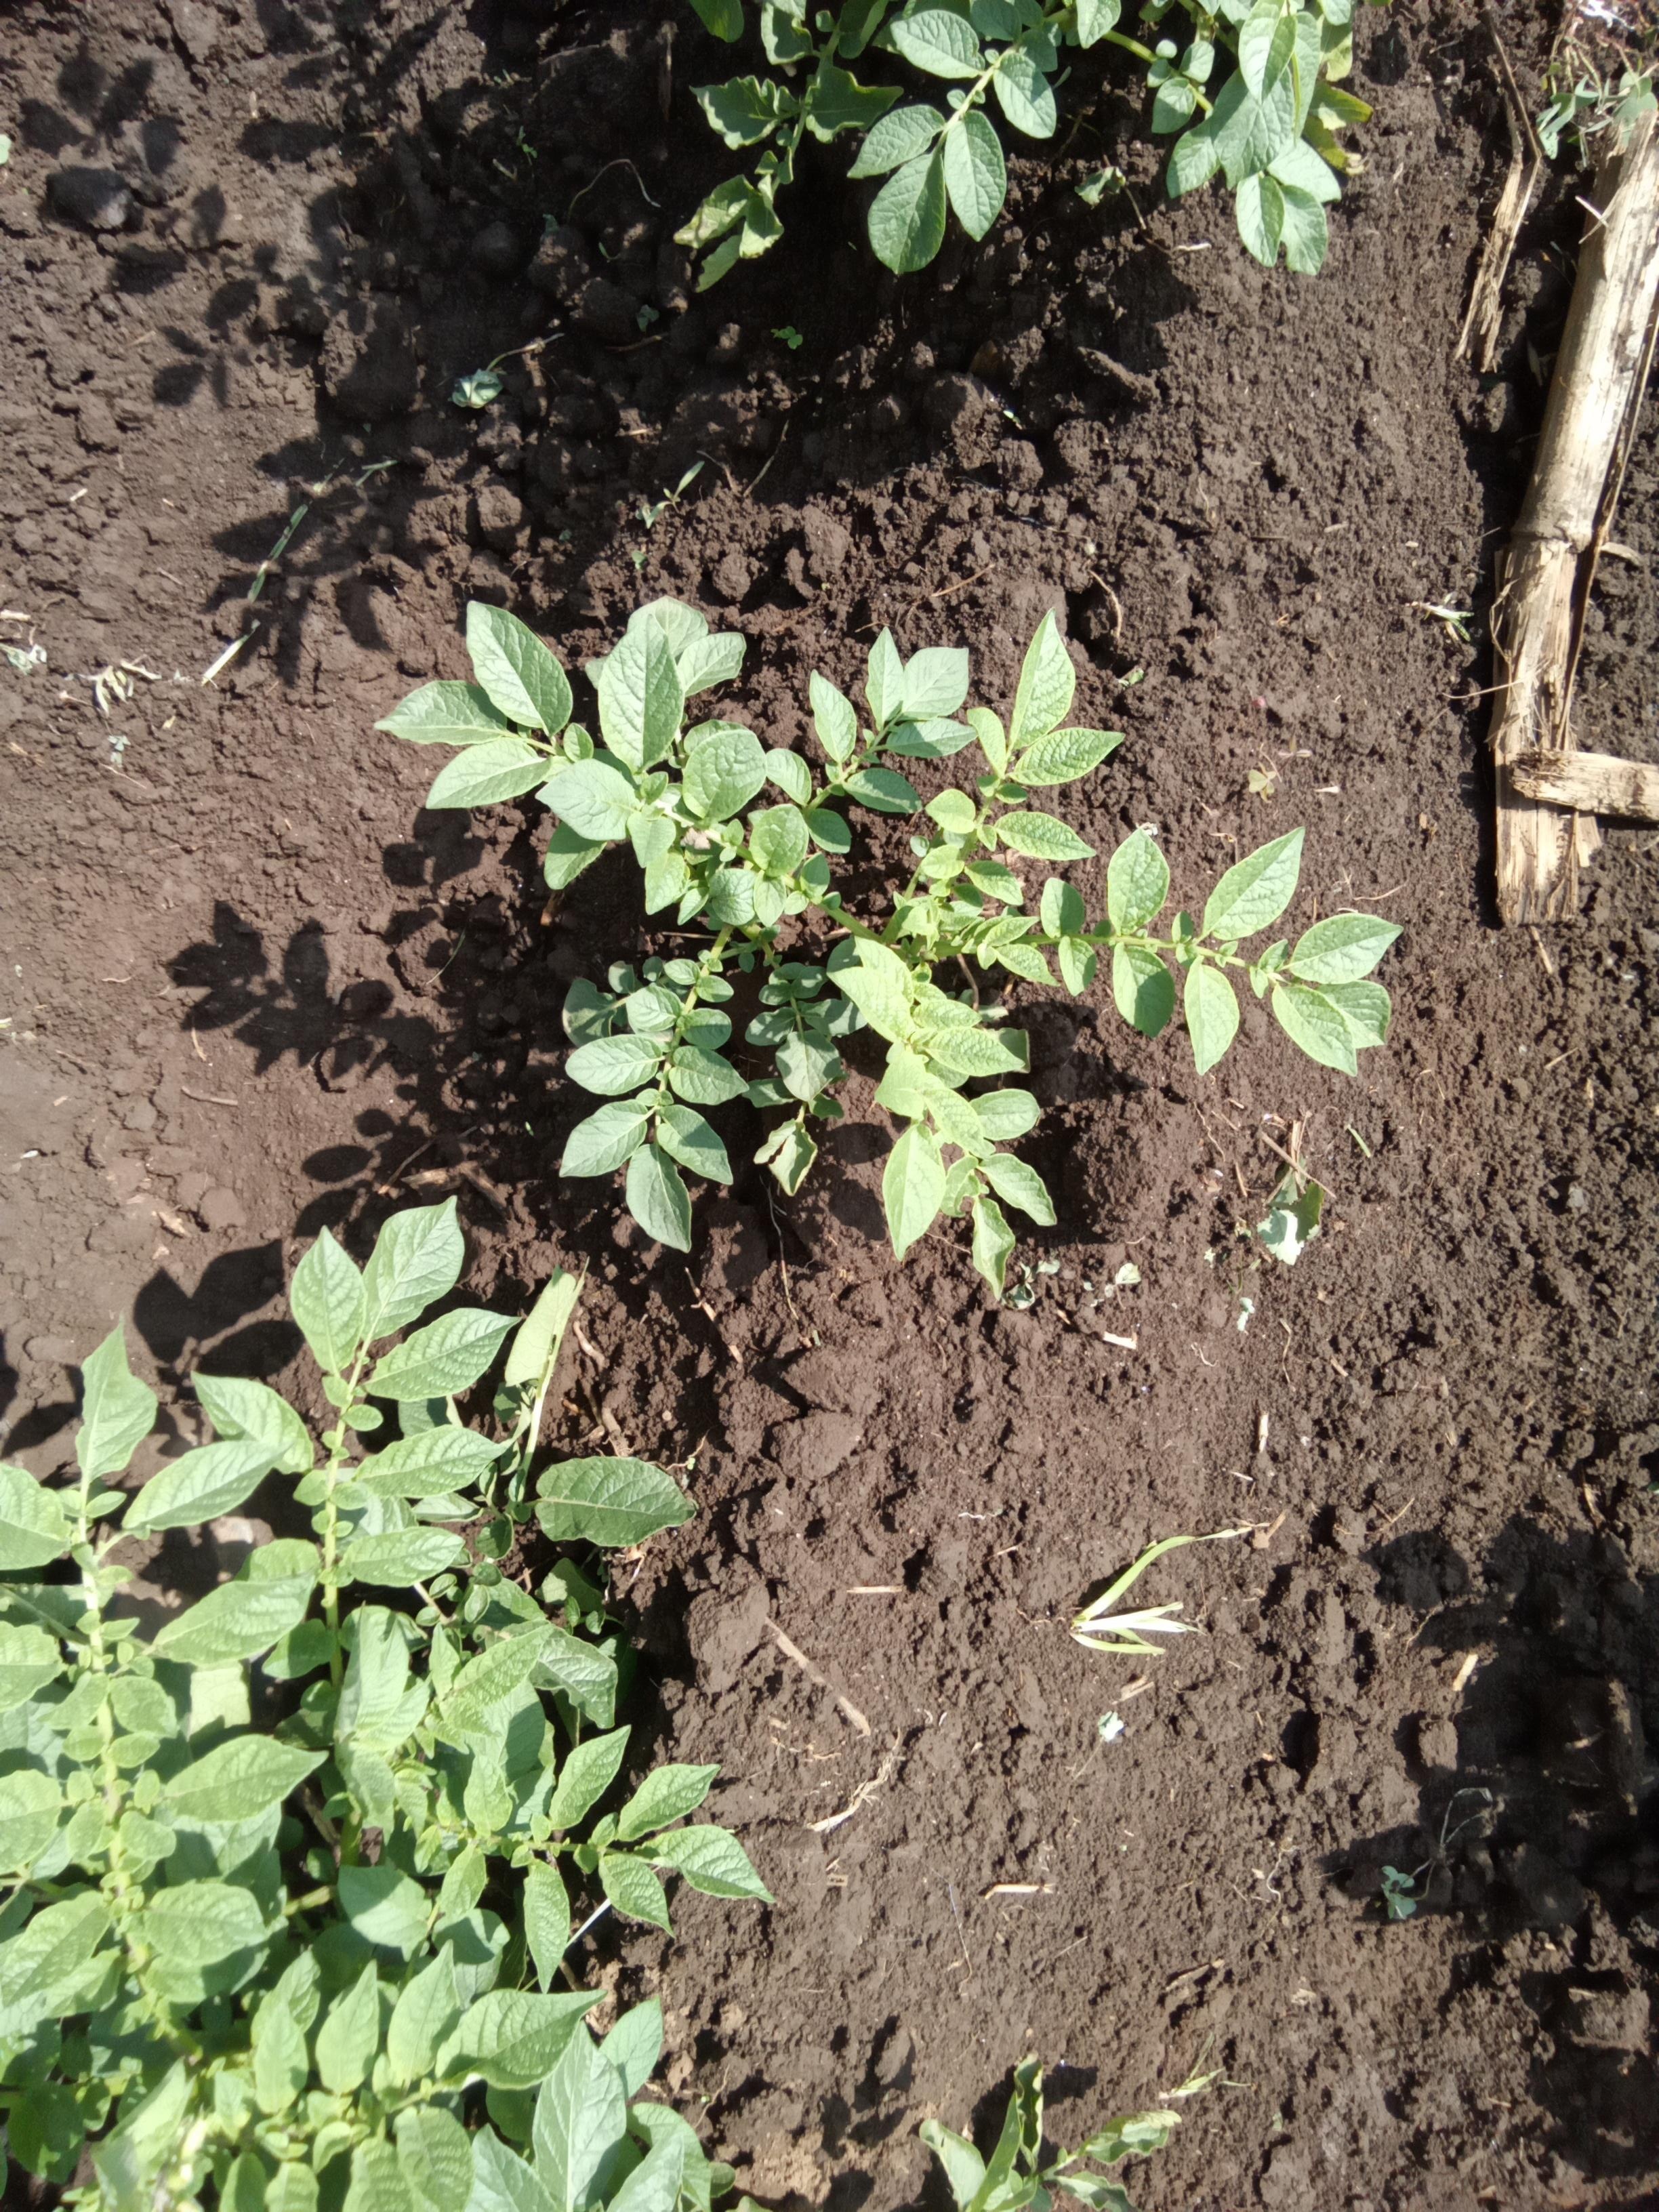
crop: potato
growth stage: vegetative
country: Kenya
